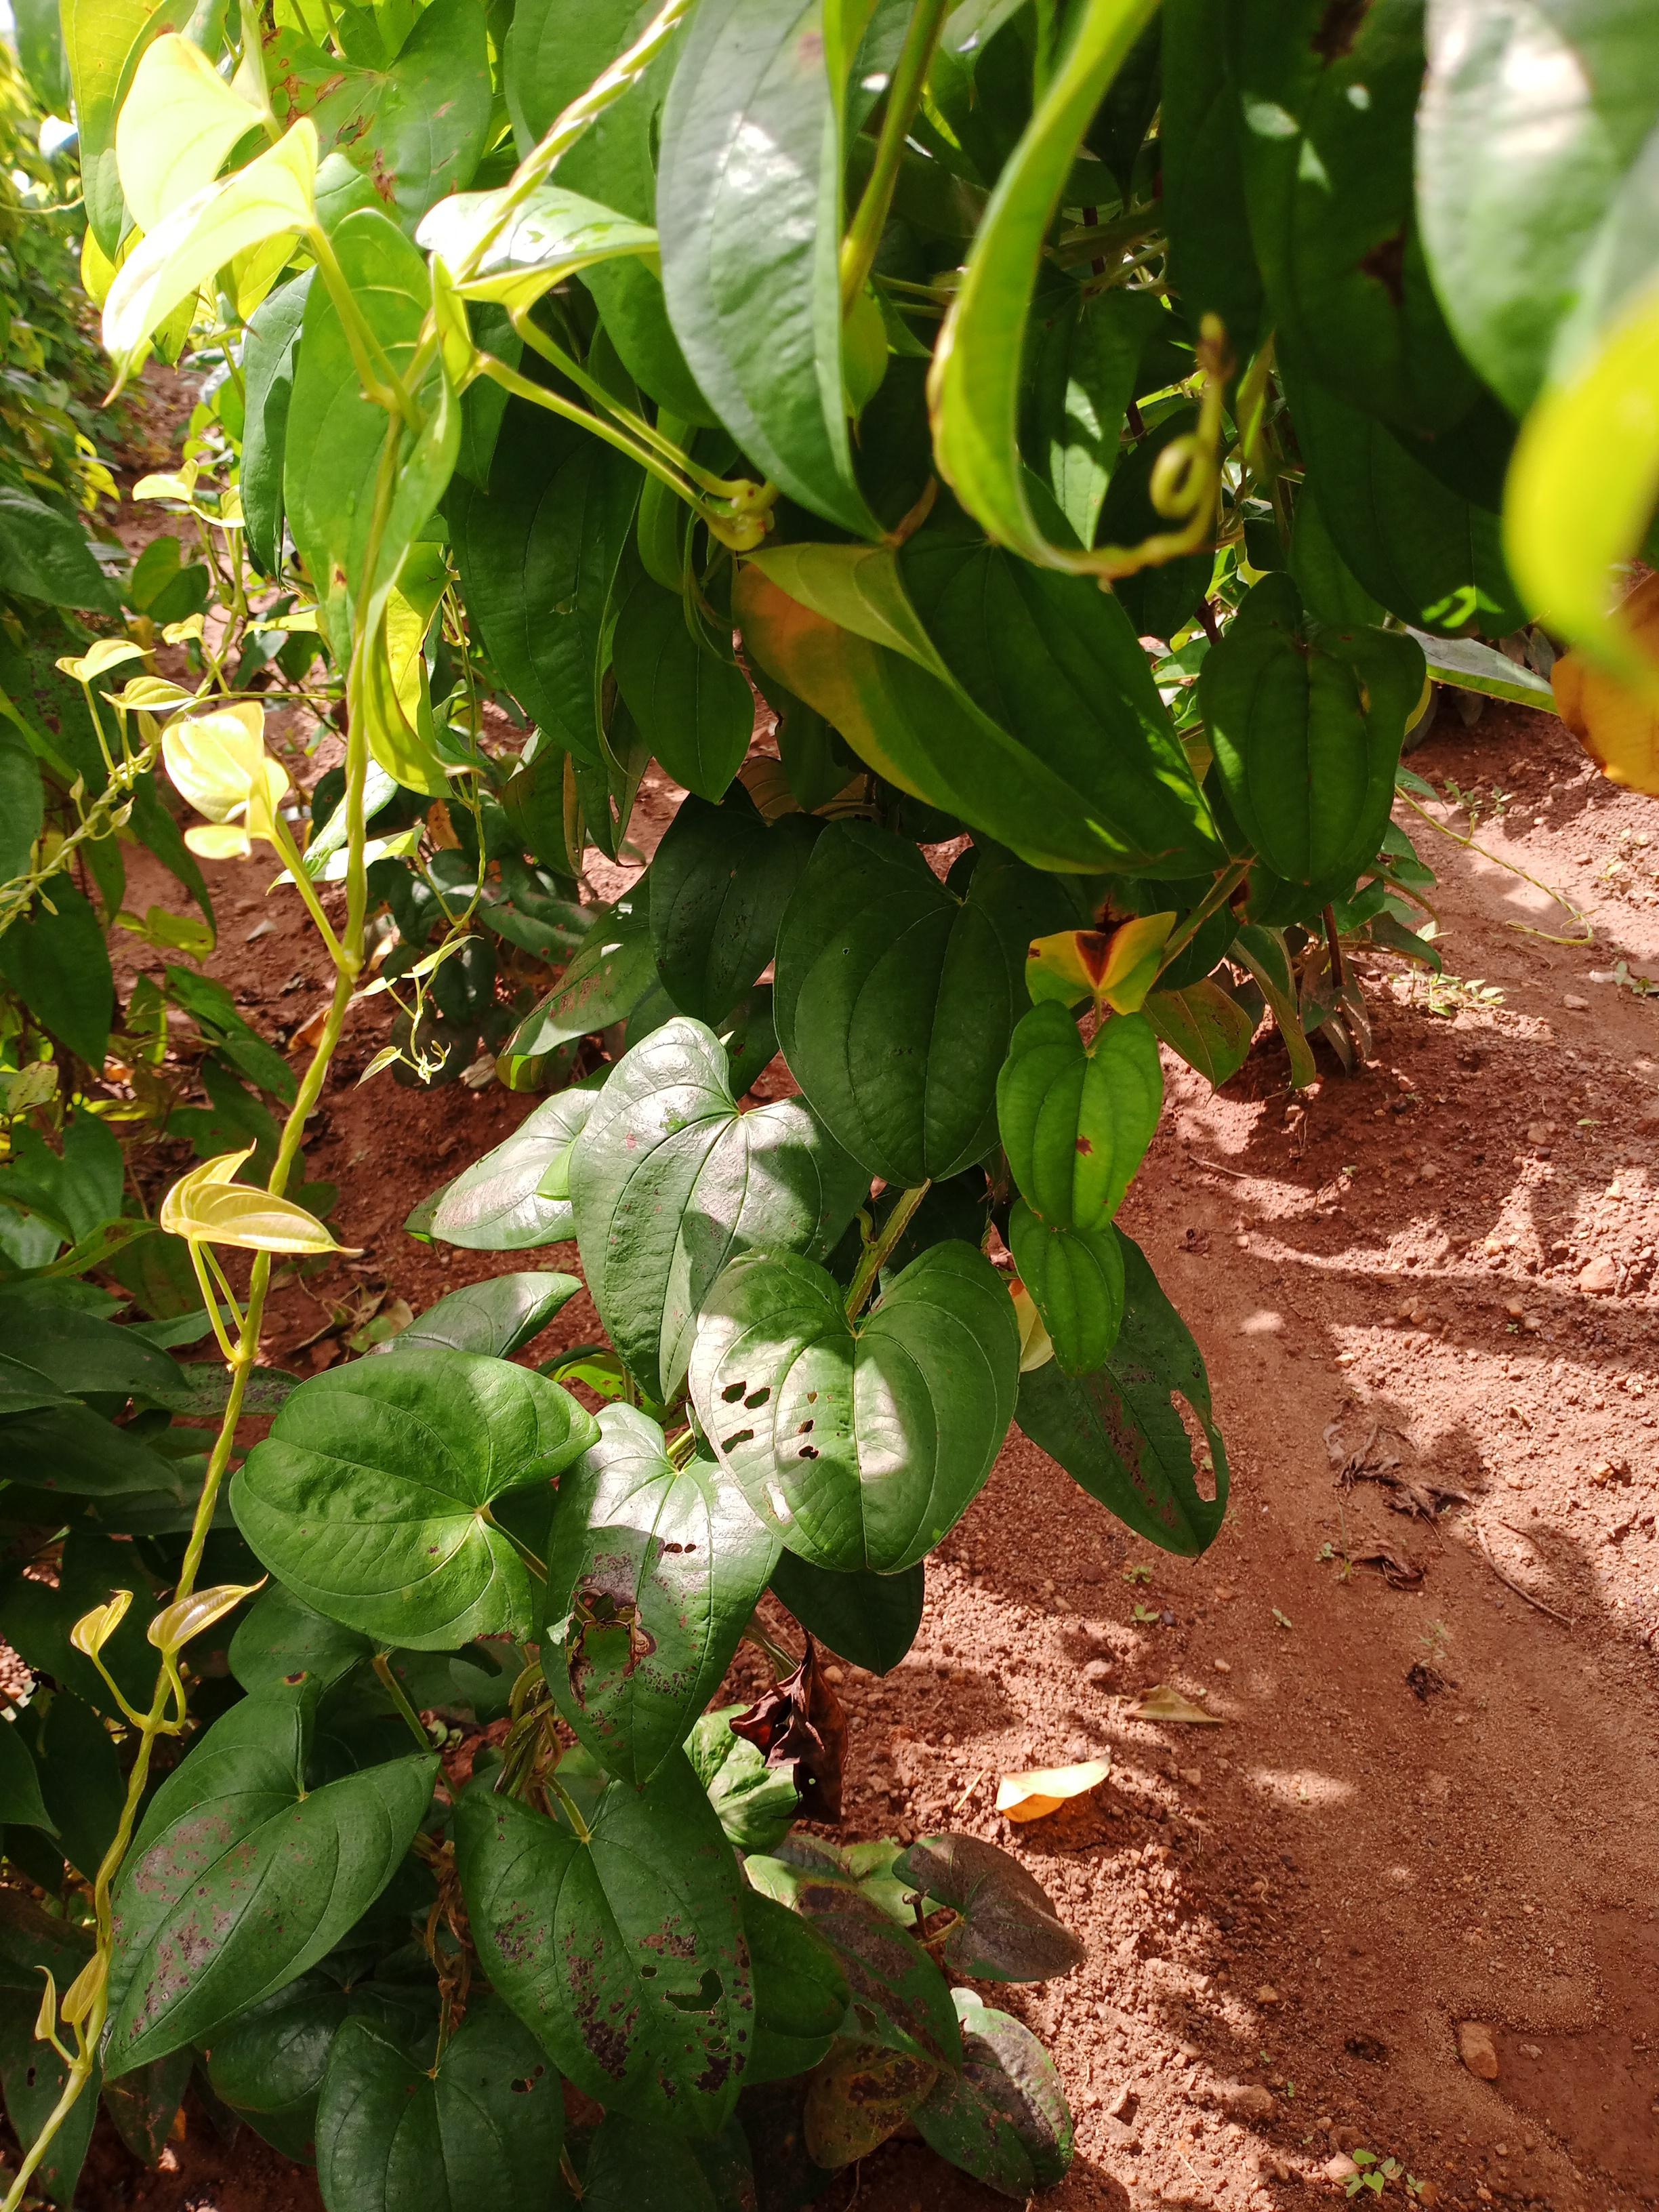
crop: yam
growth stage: vegetative
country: Nigeria
